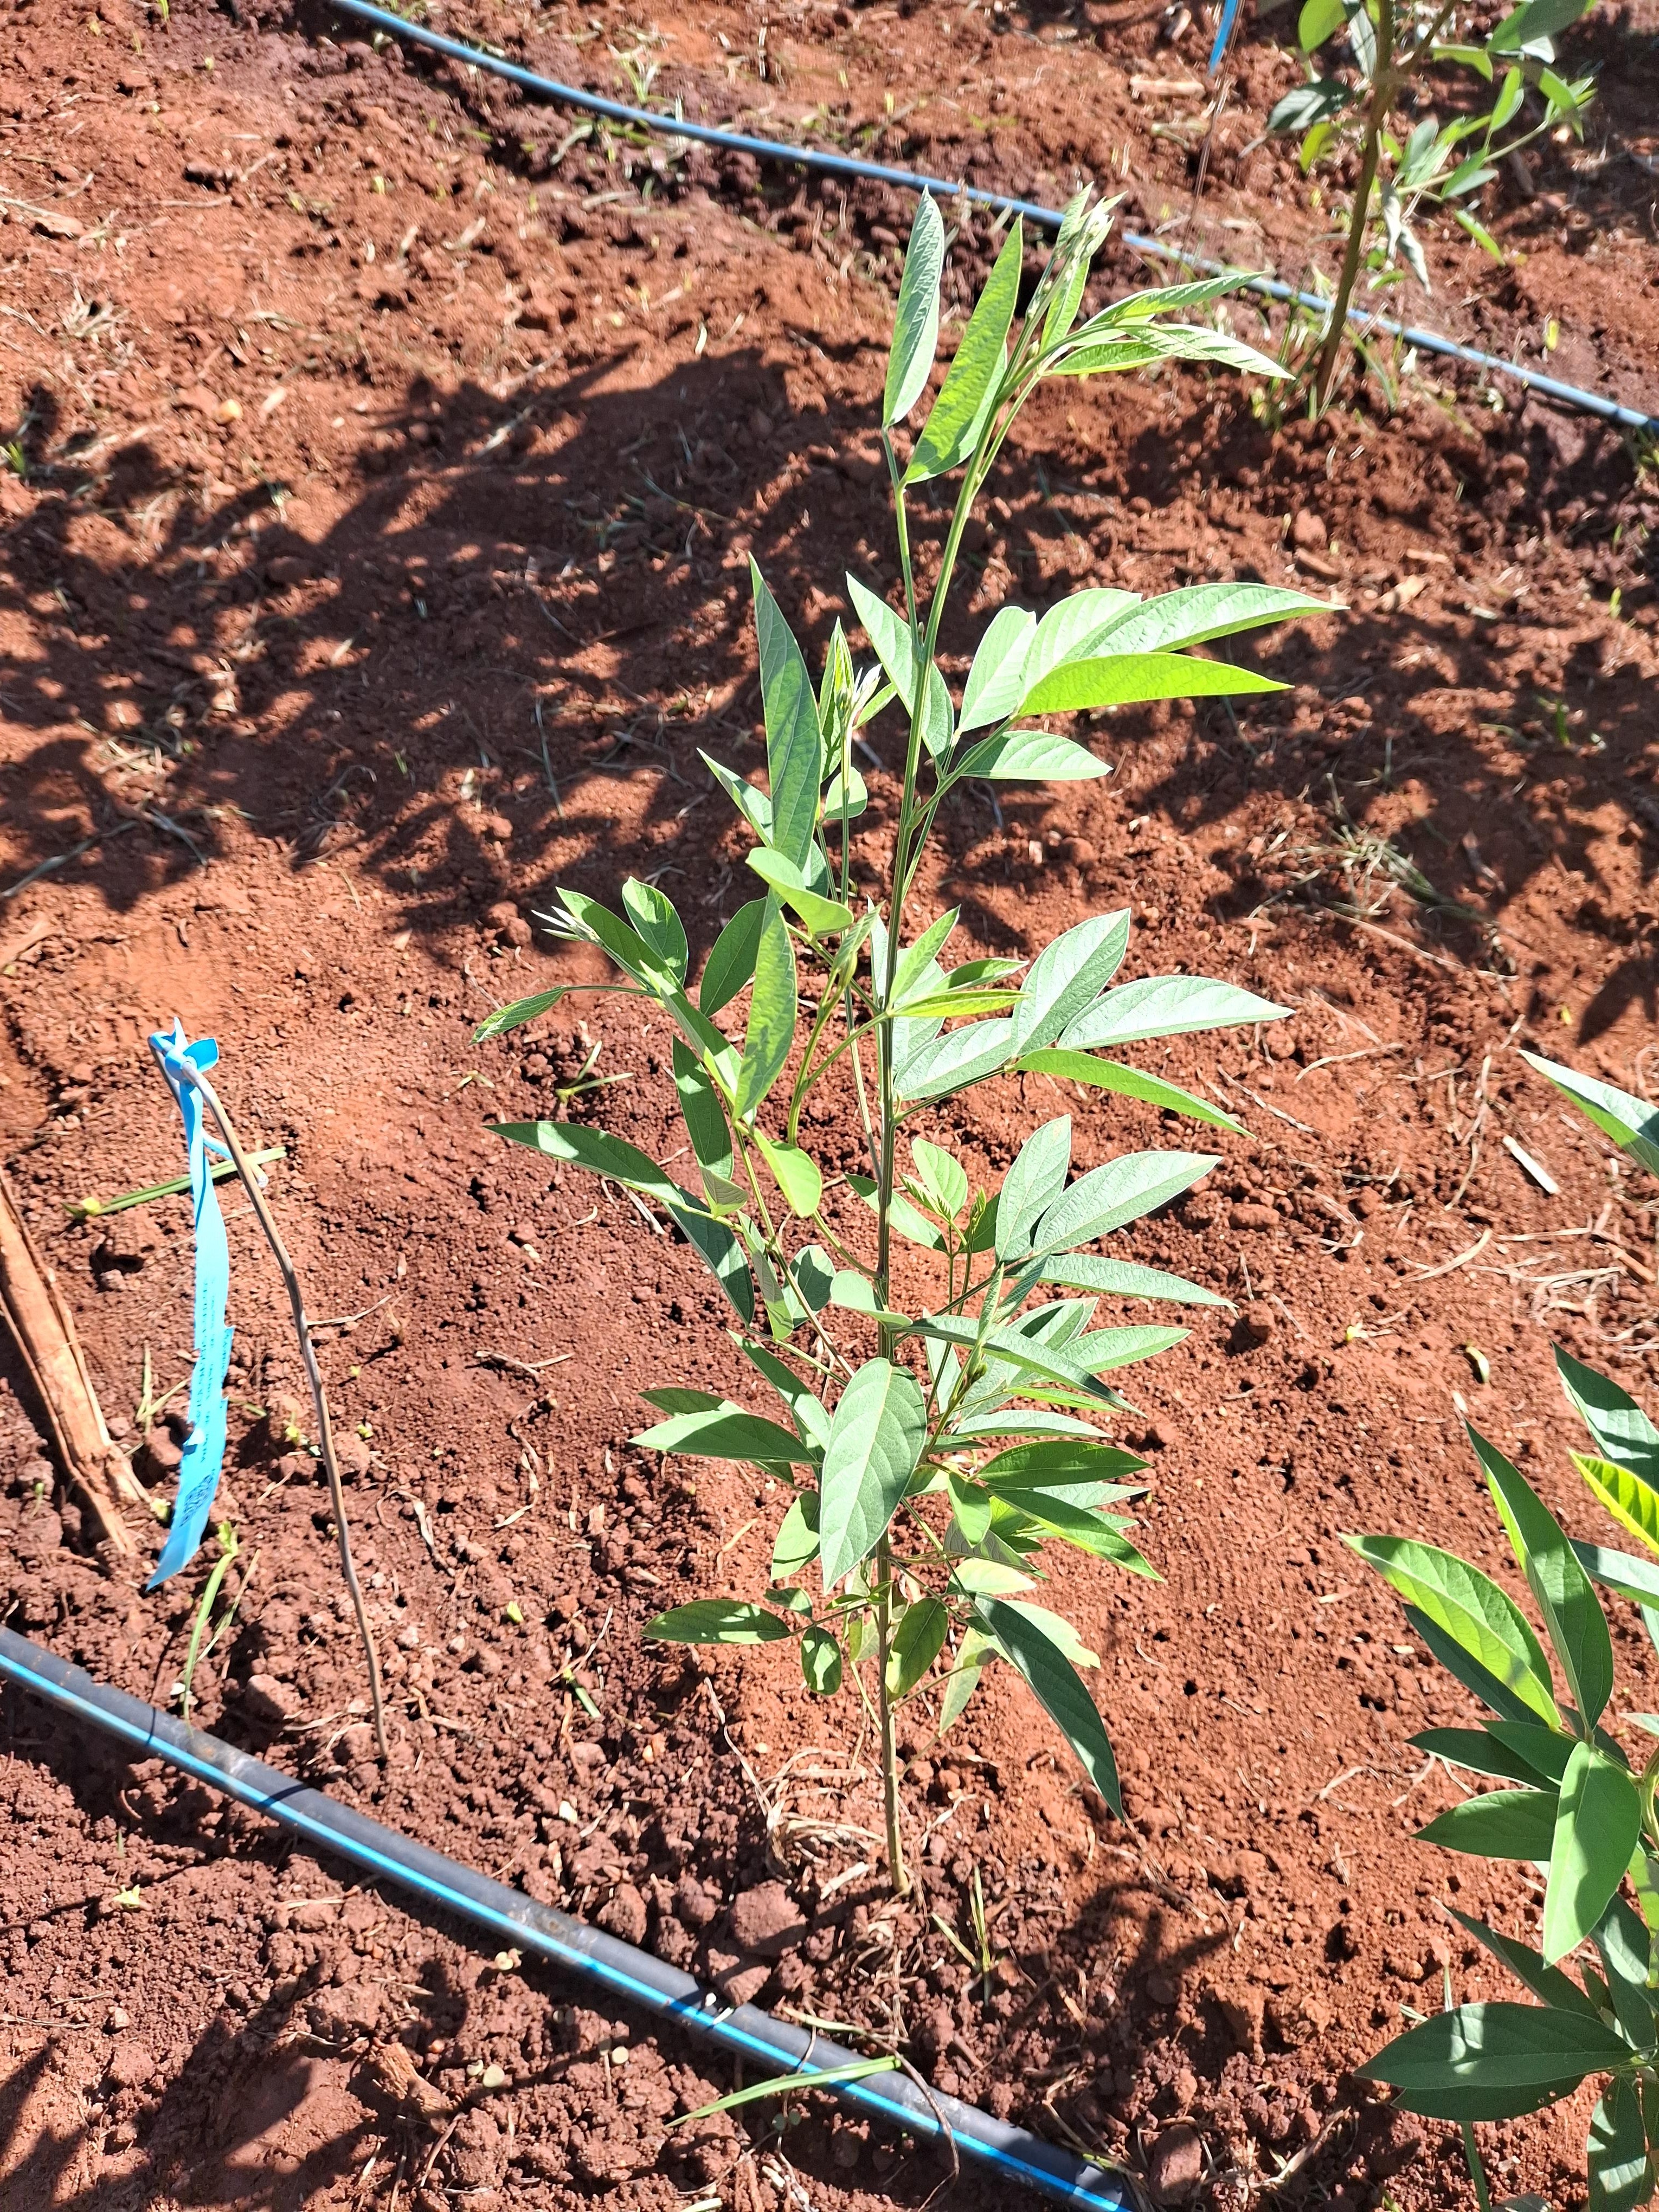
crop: pigeonpea
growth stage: flowering
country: Kenya
